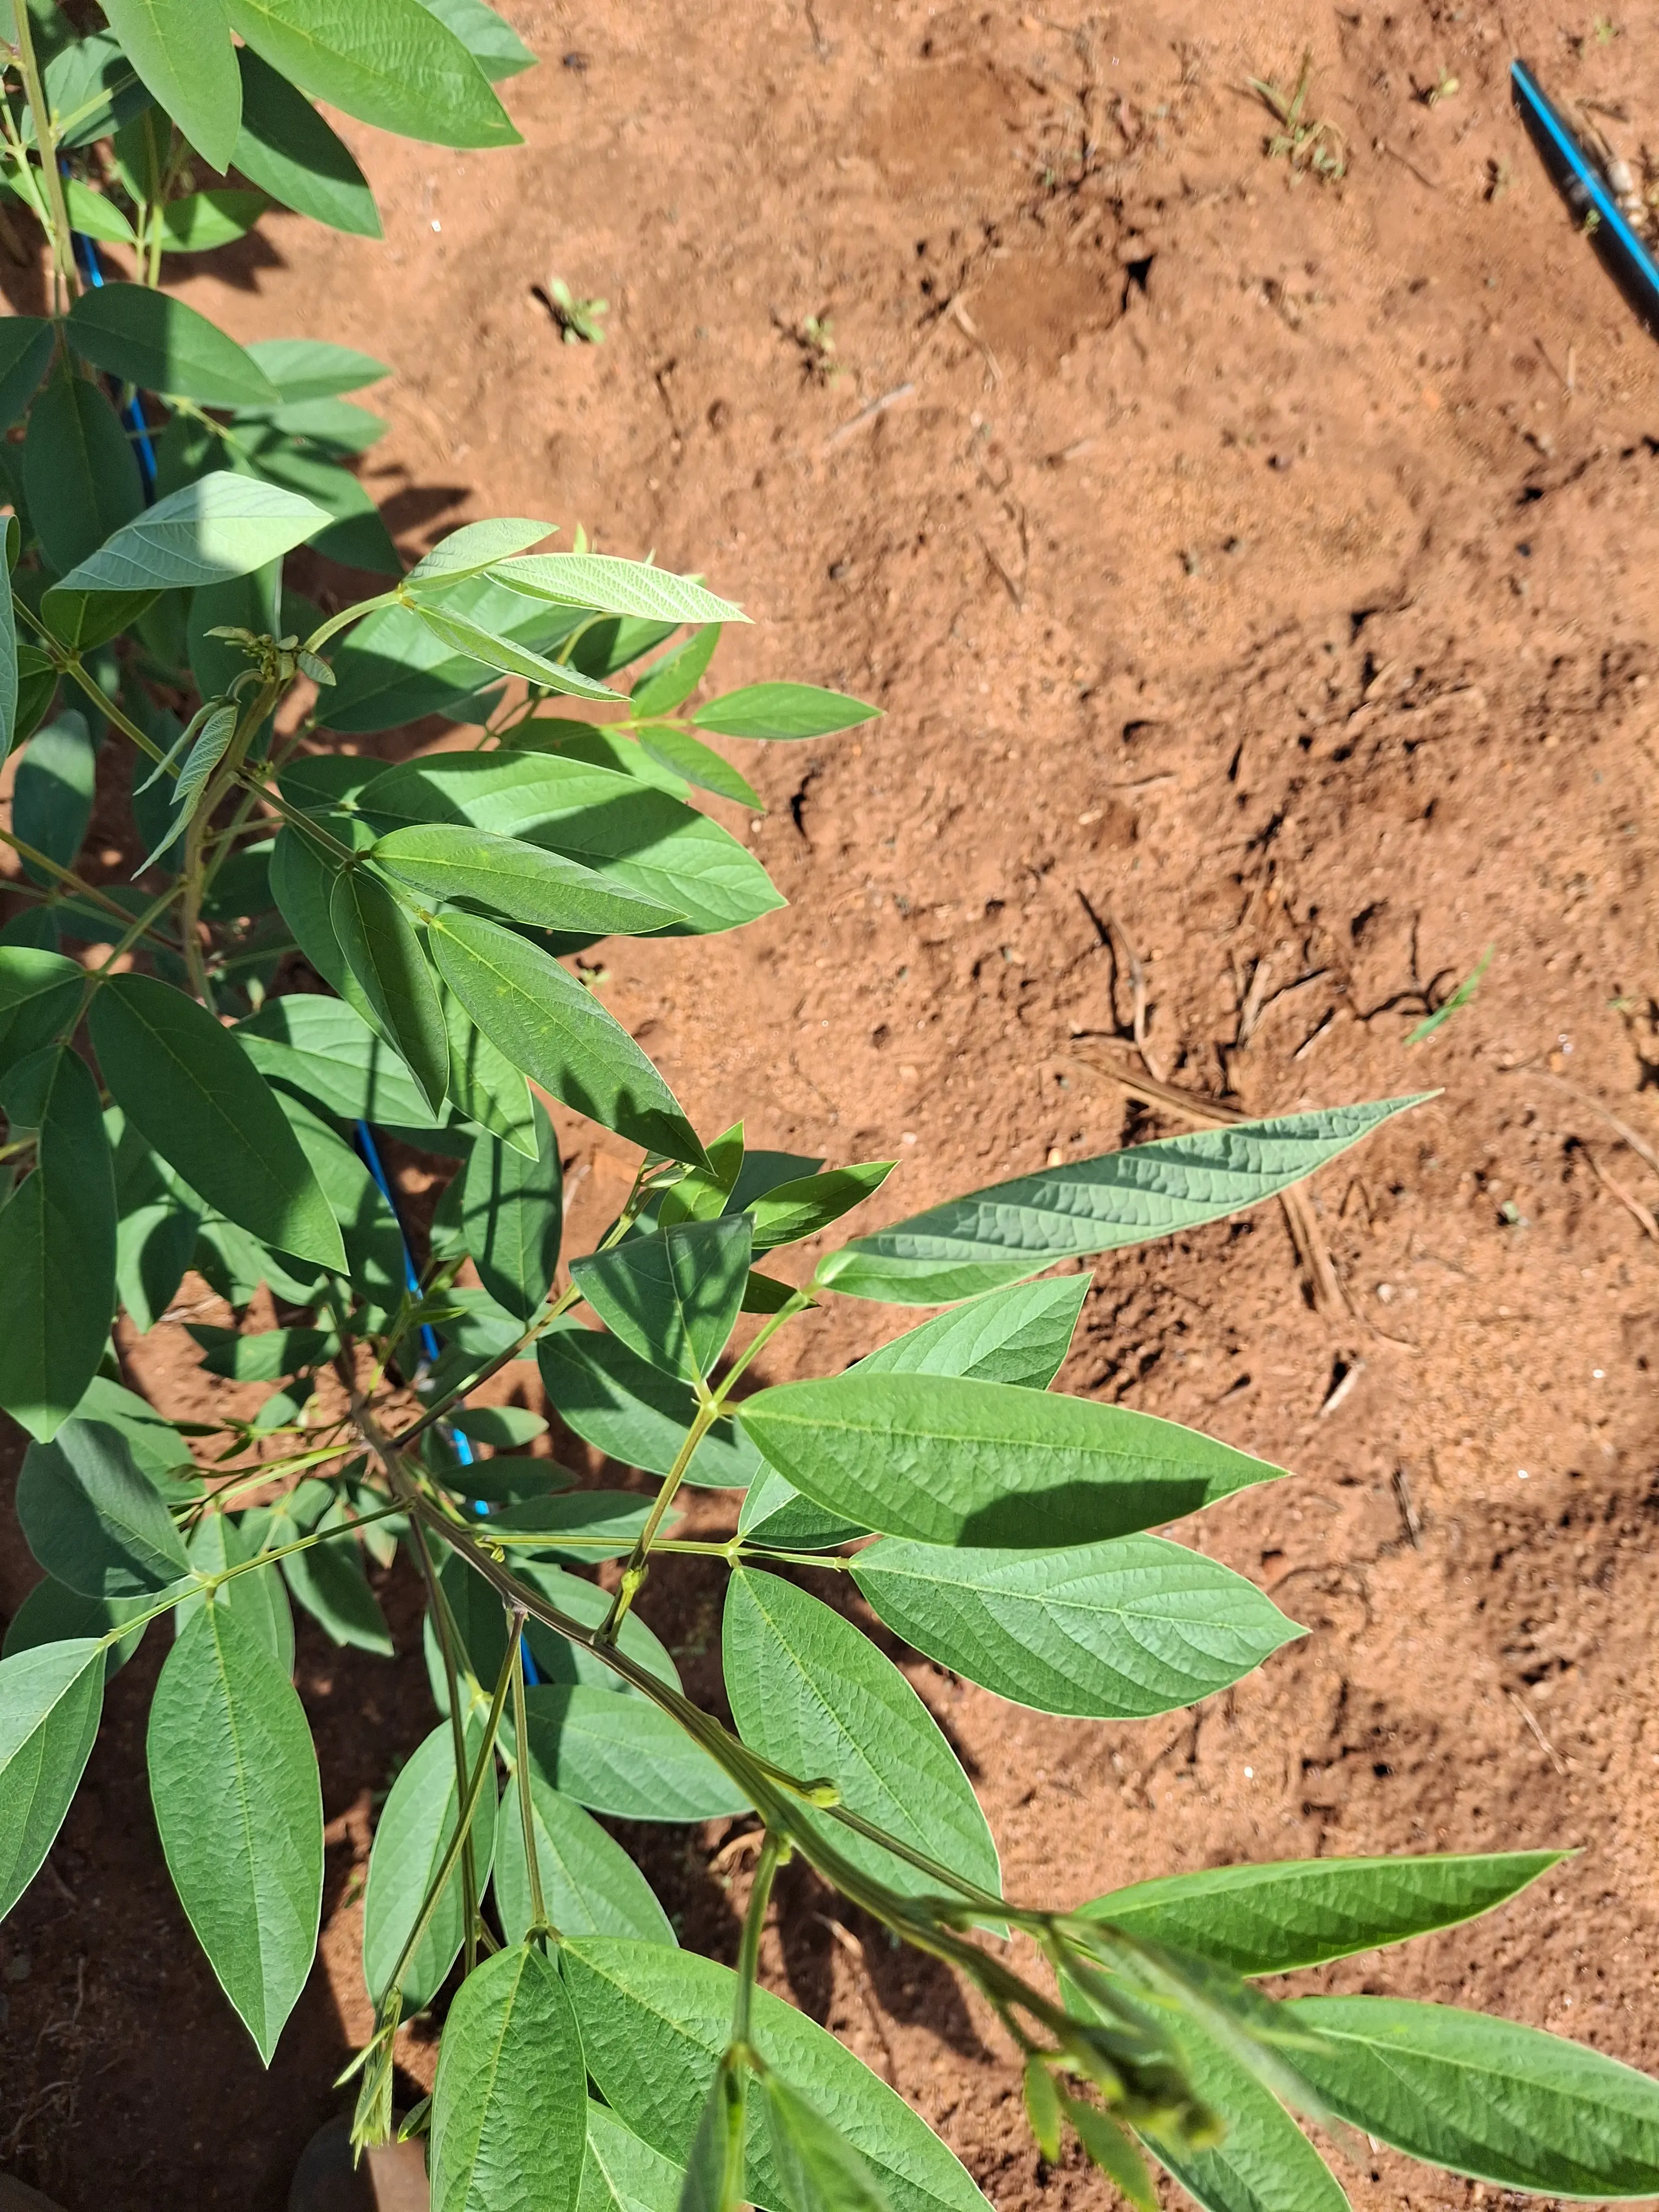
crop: pigeonpea
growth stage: vegetative
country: Kenya
